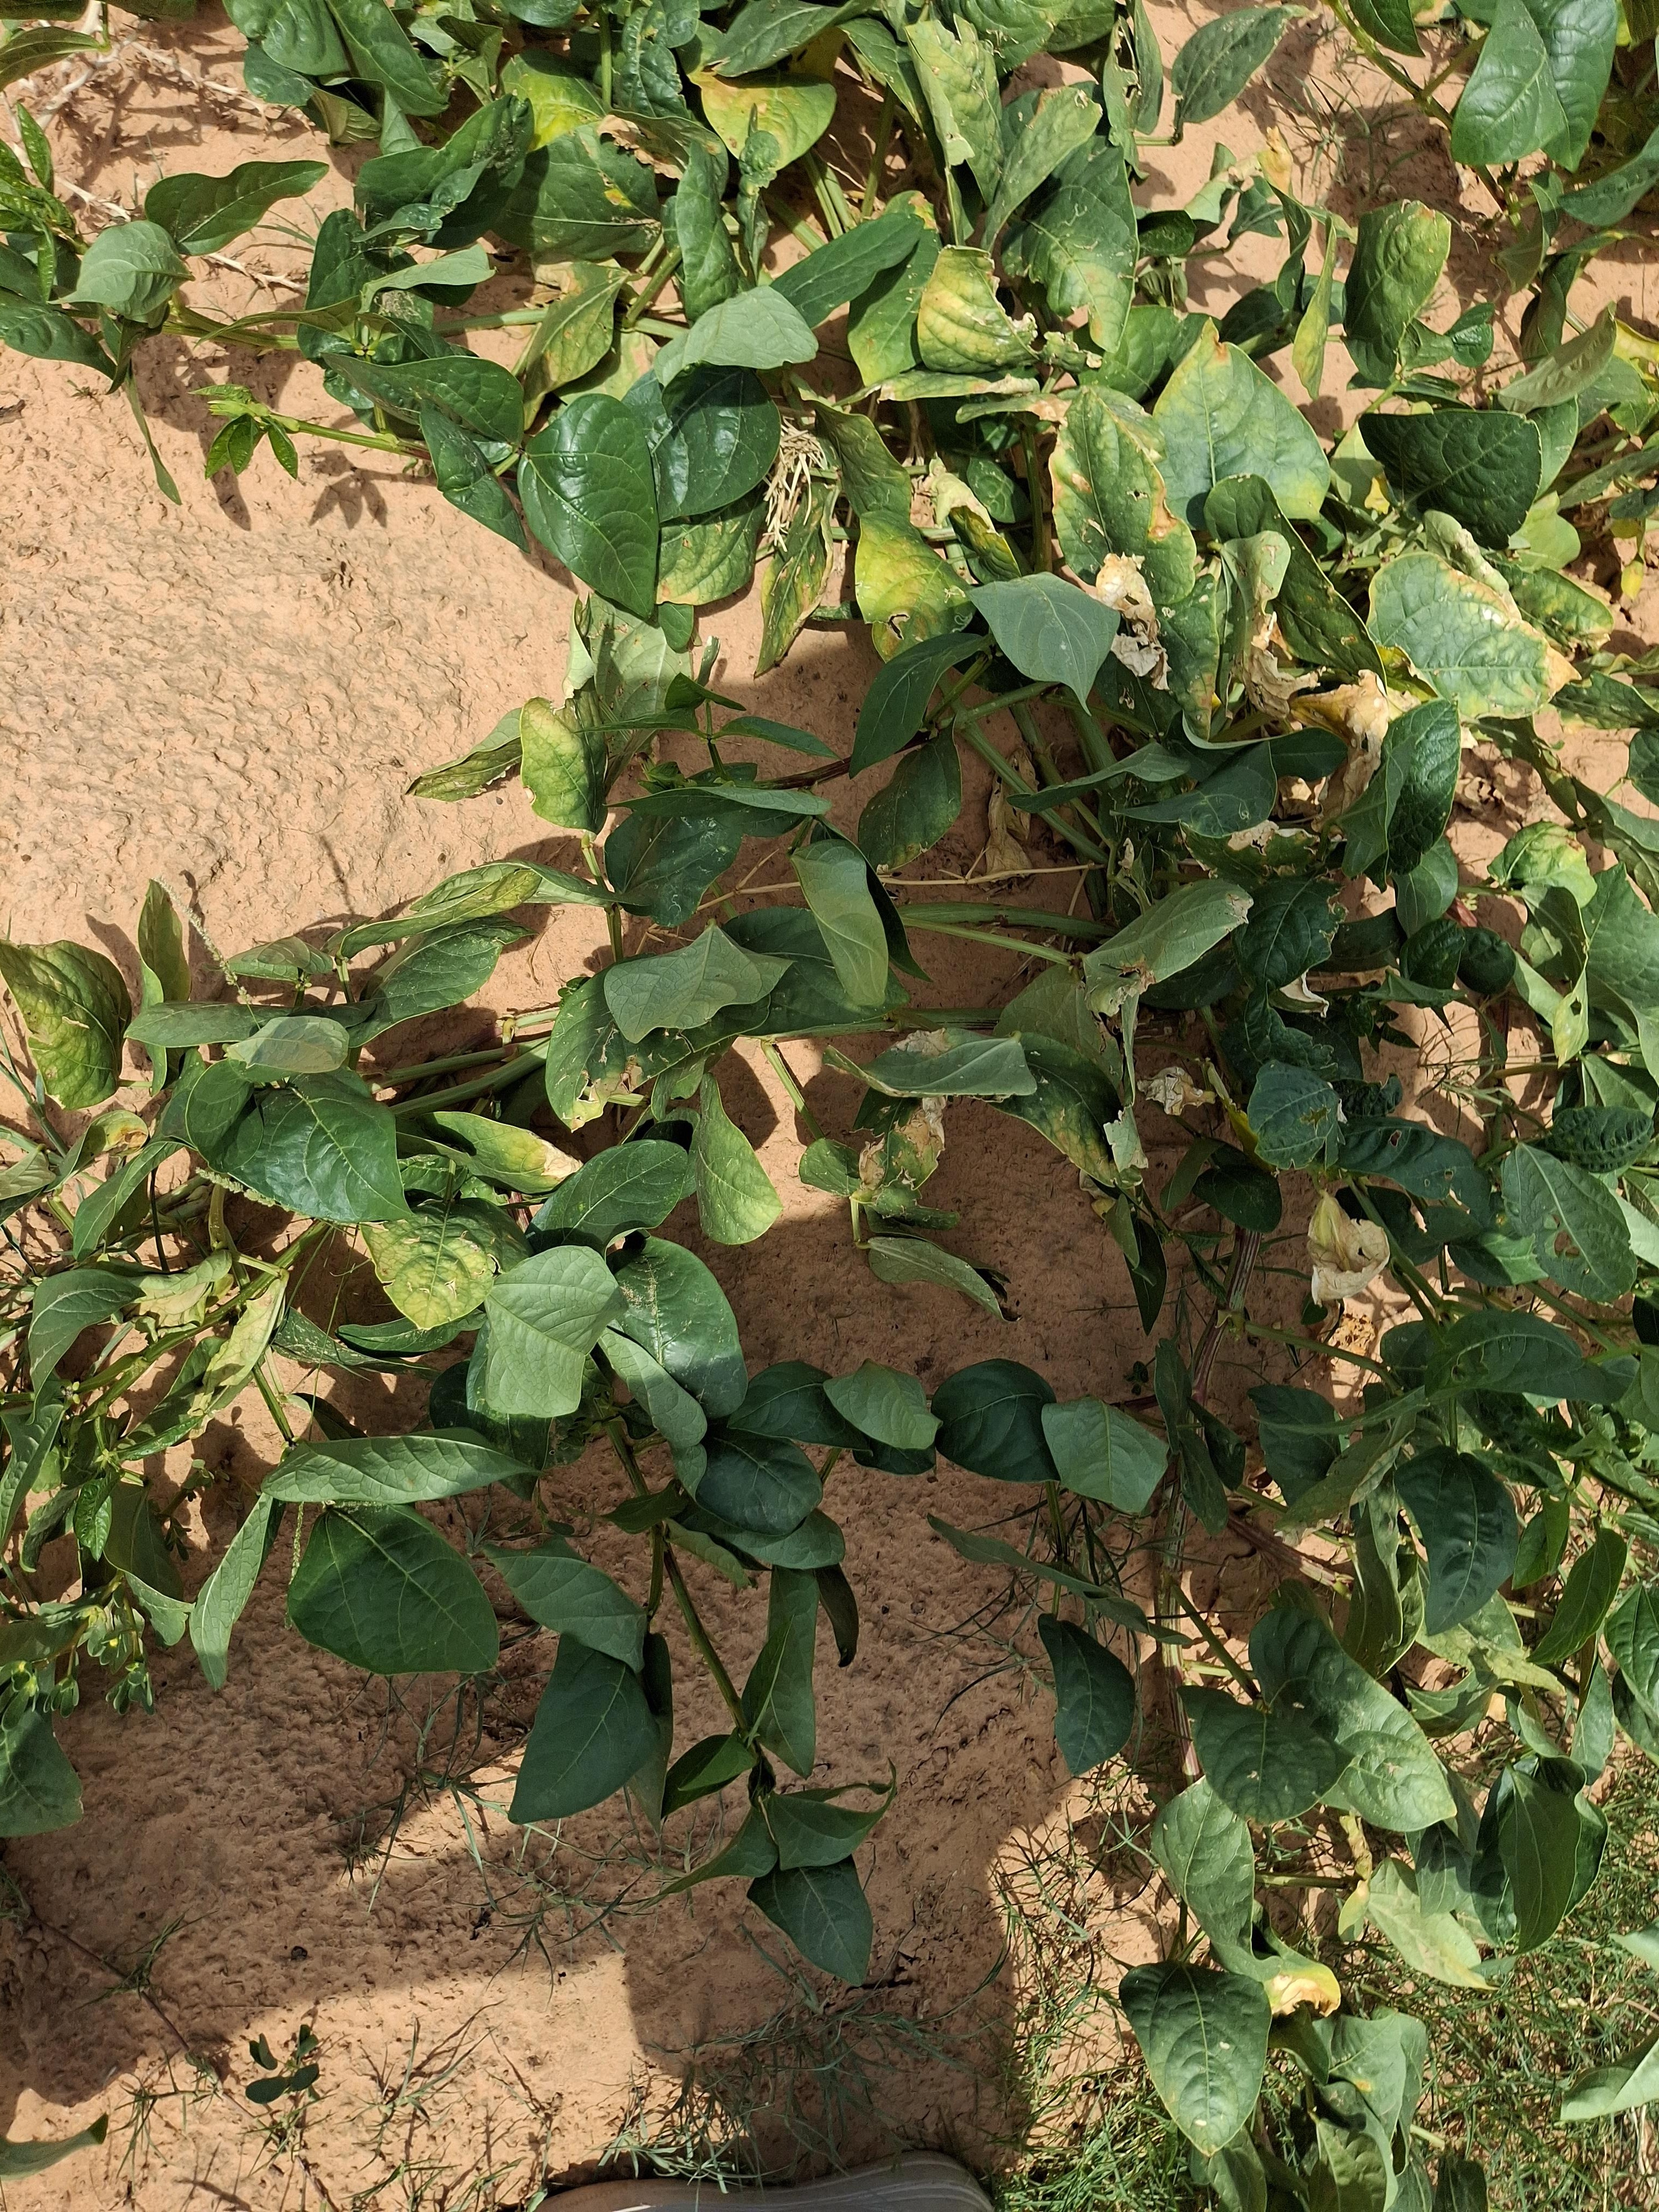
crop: cowpea
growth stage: harvest maturity
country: Nigeria
